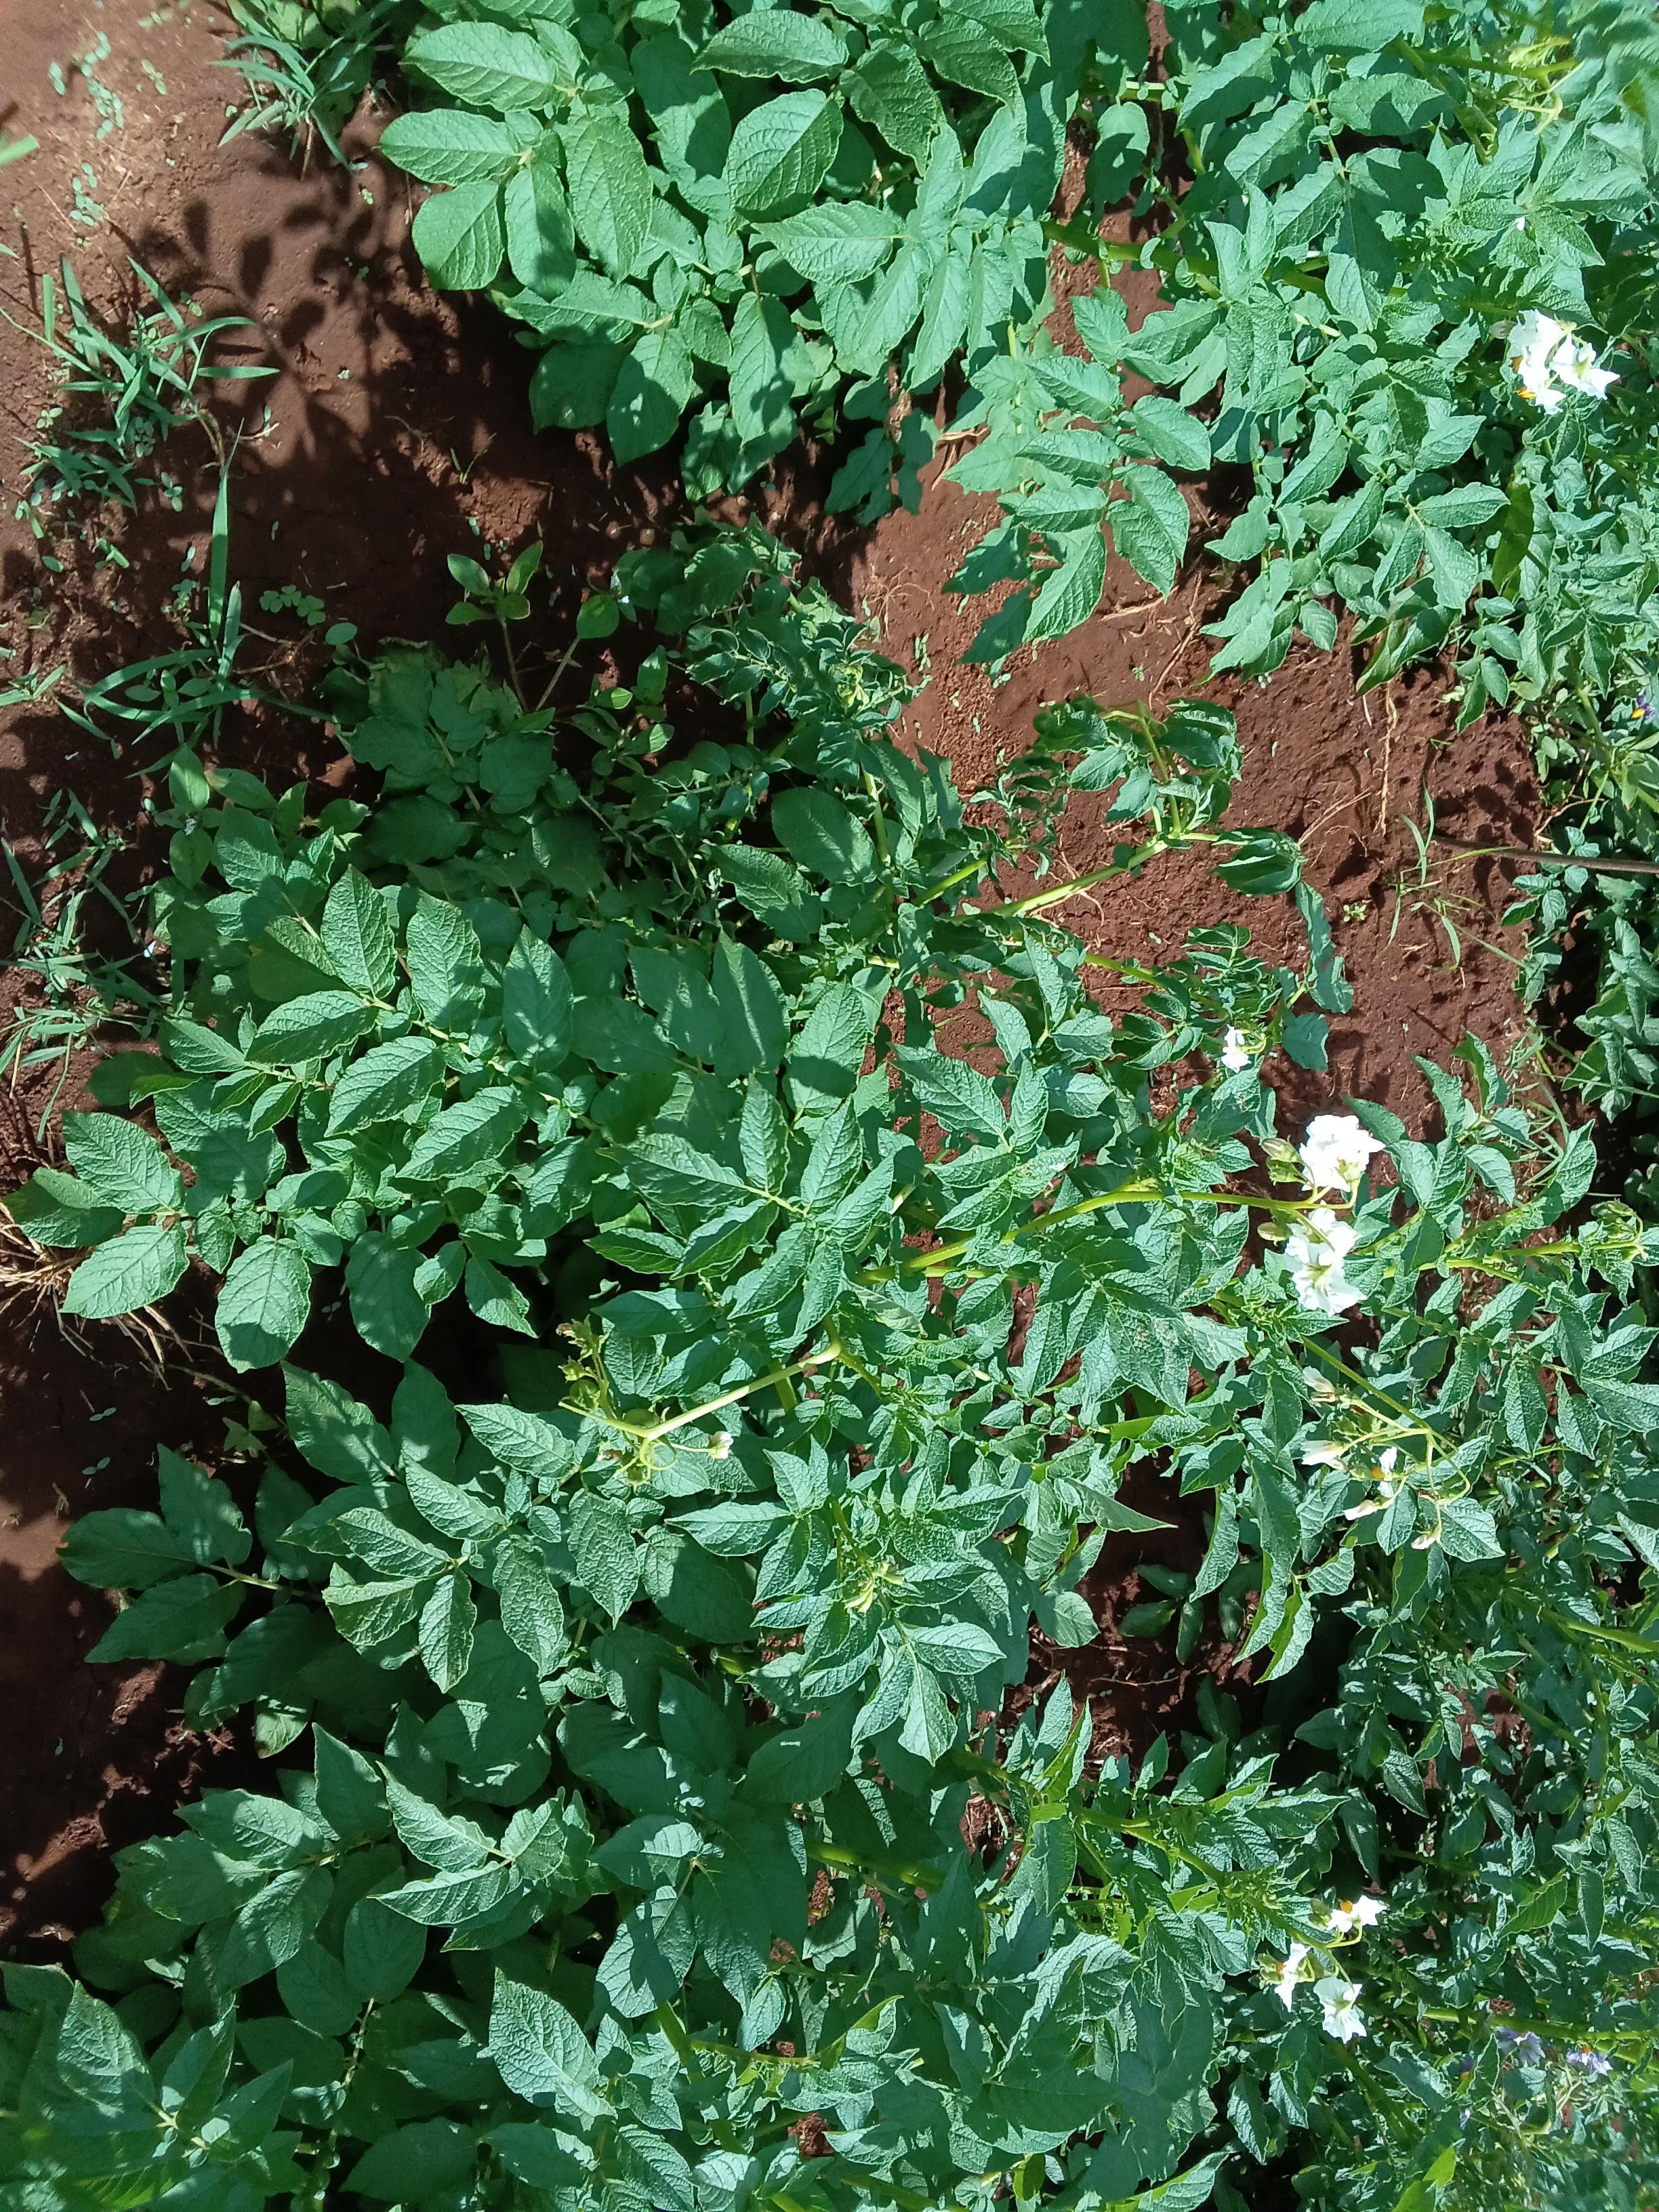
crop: potato
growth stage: flowering
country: Kenya
